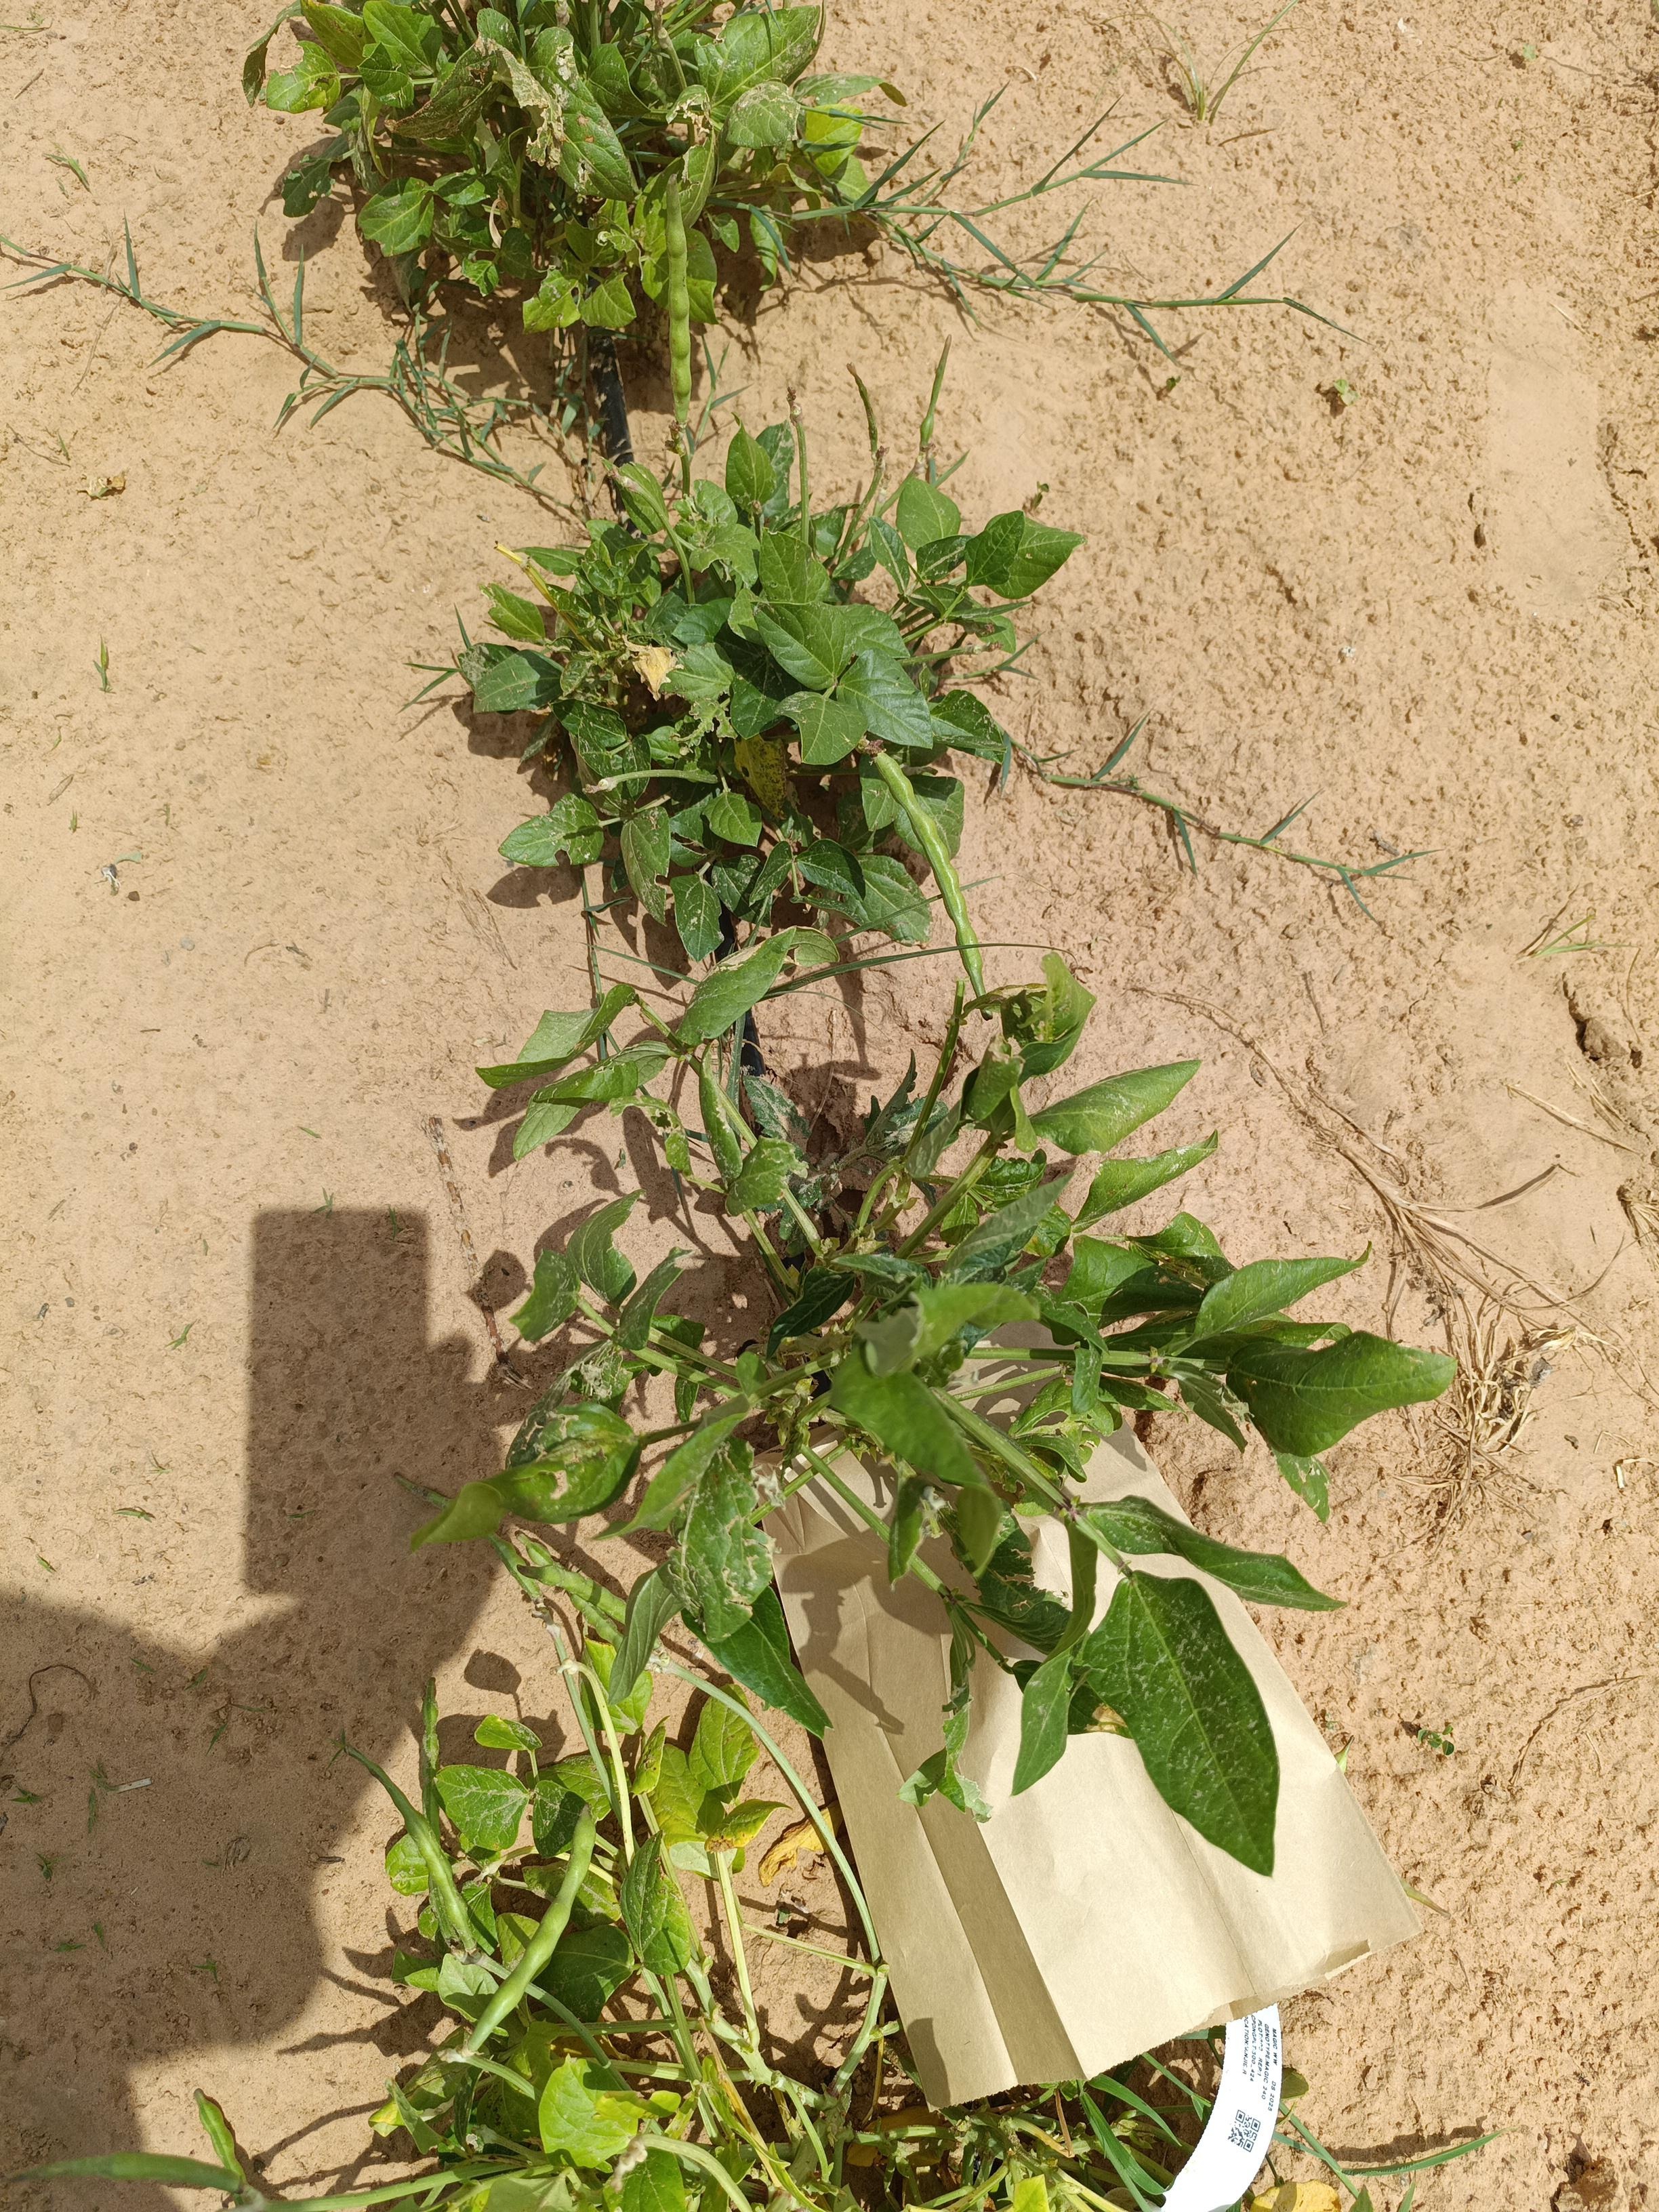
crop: cowpea
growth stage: development pod
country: Nigeria
